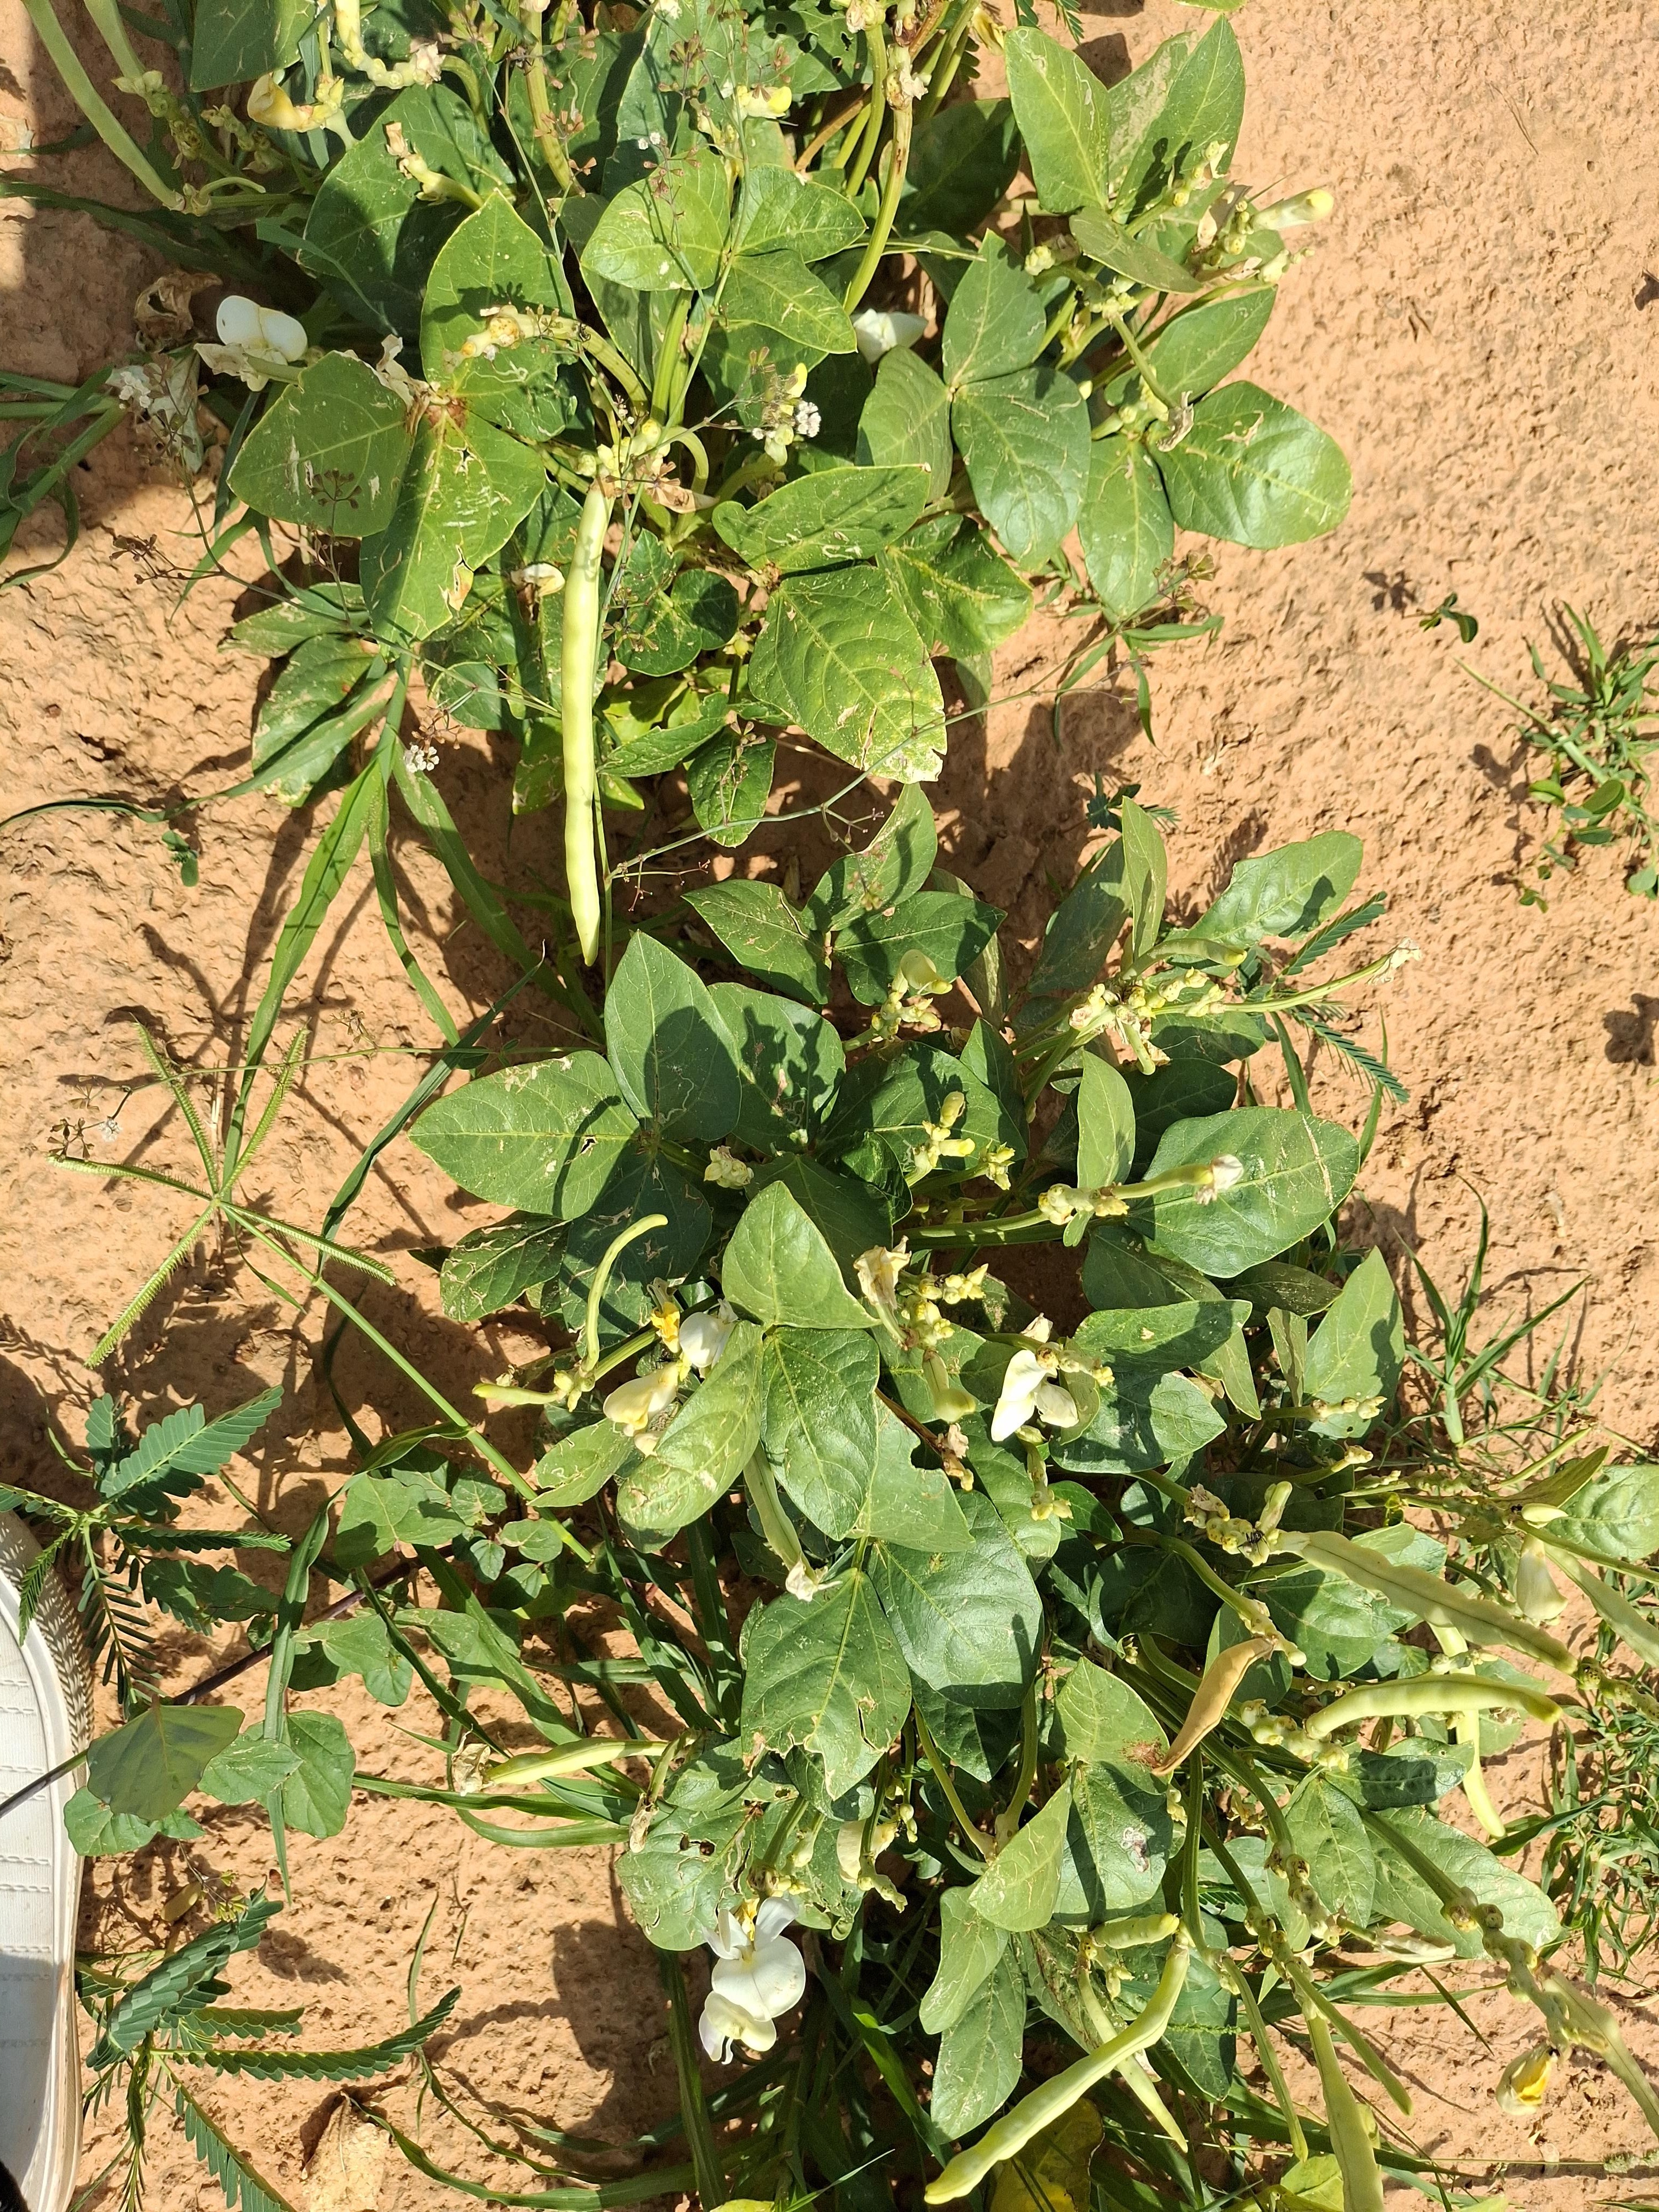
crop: cowpea
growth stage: harvest maturity
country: Nigeria
